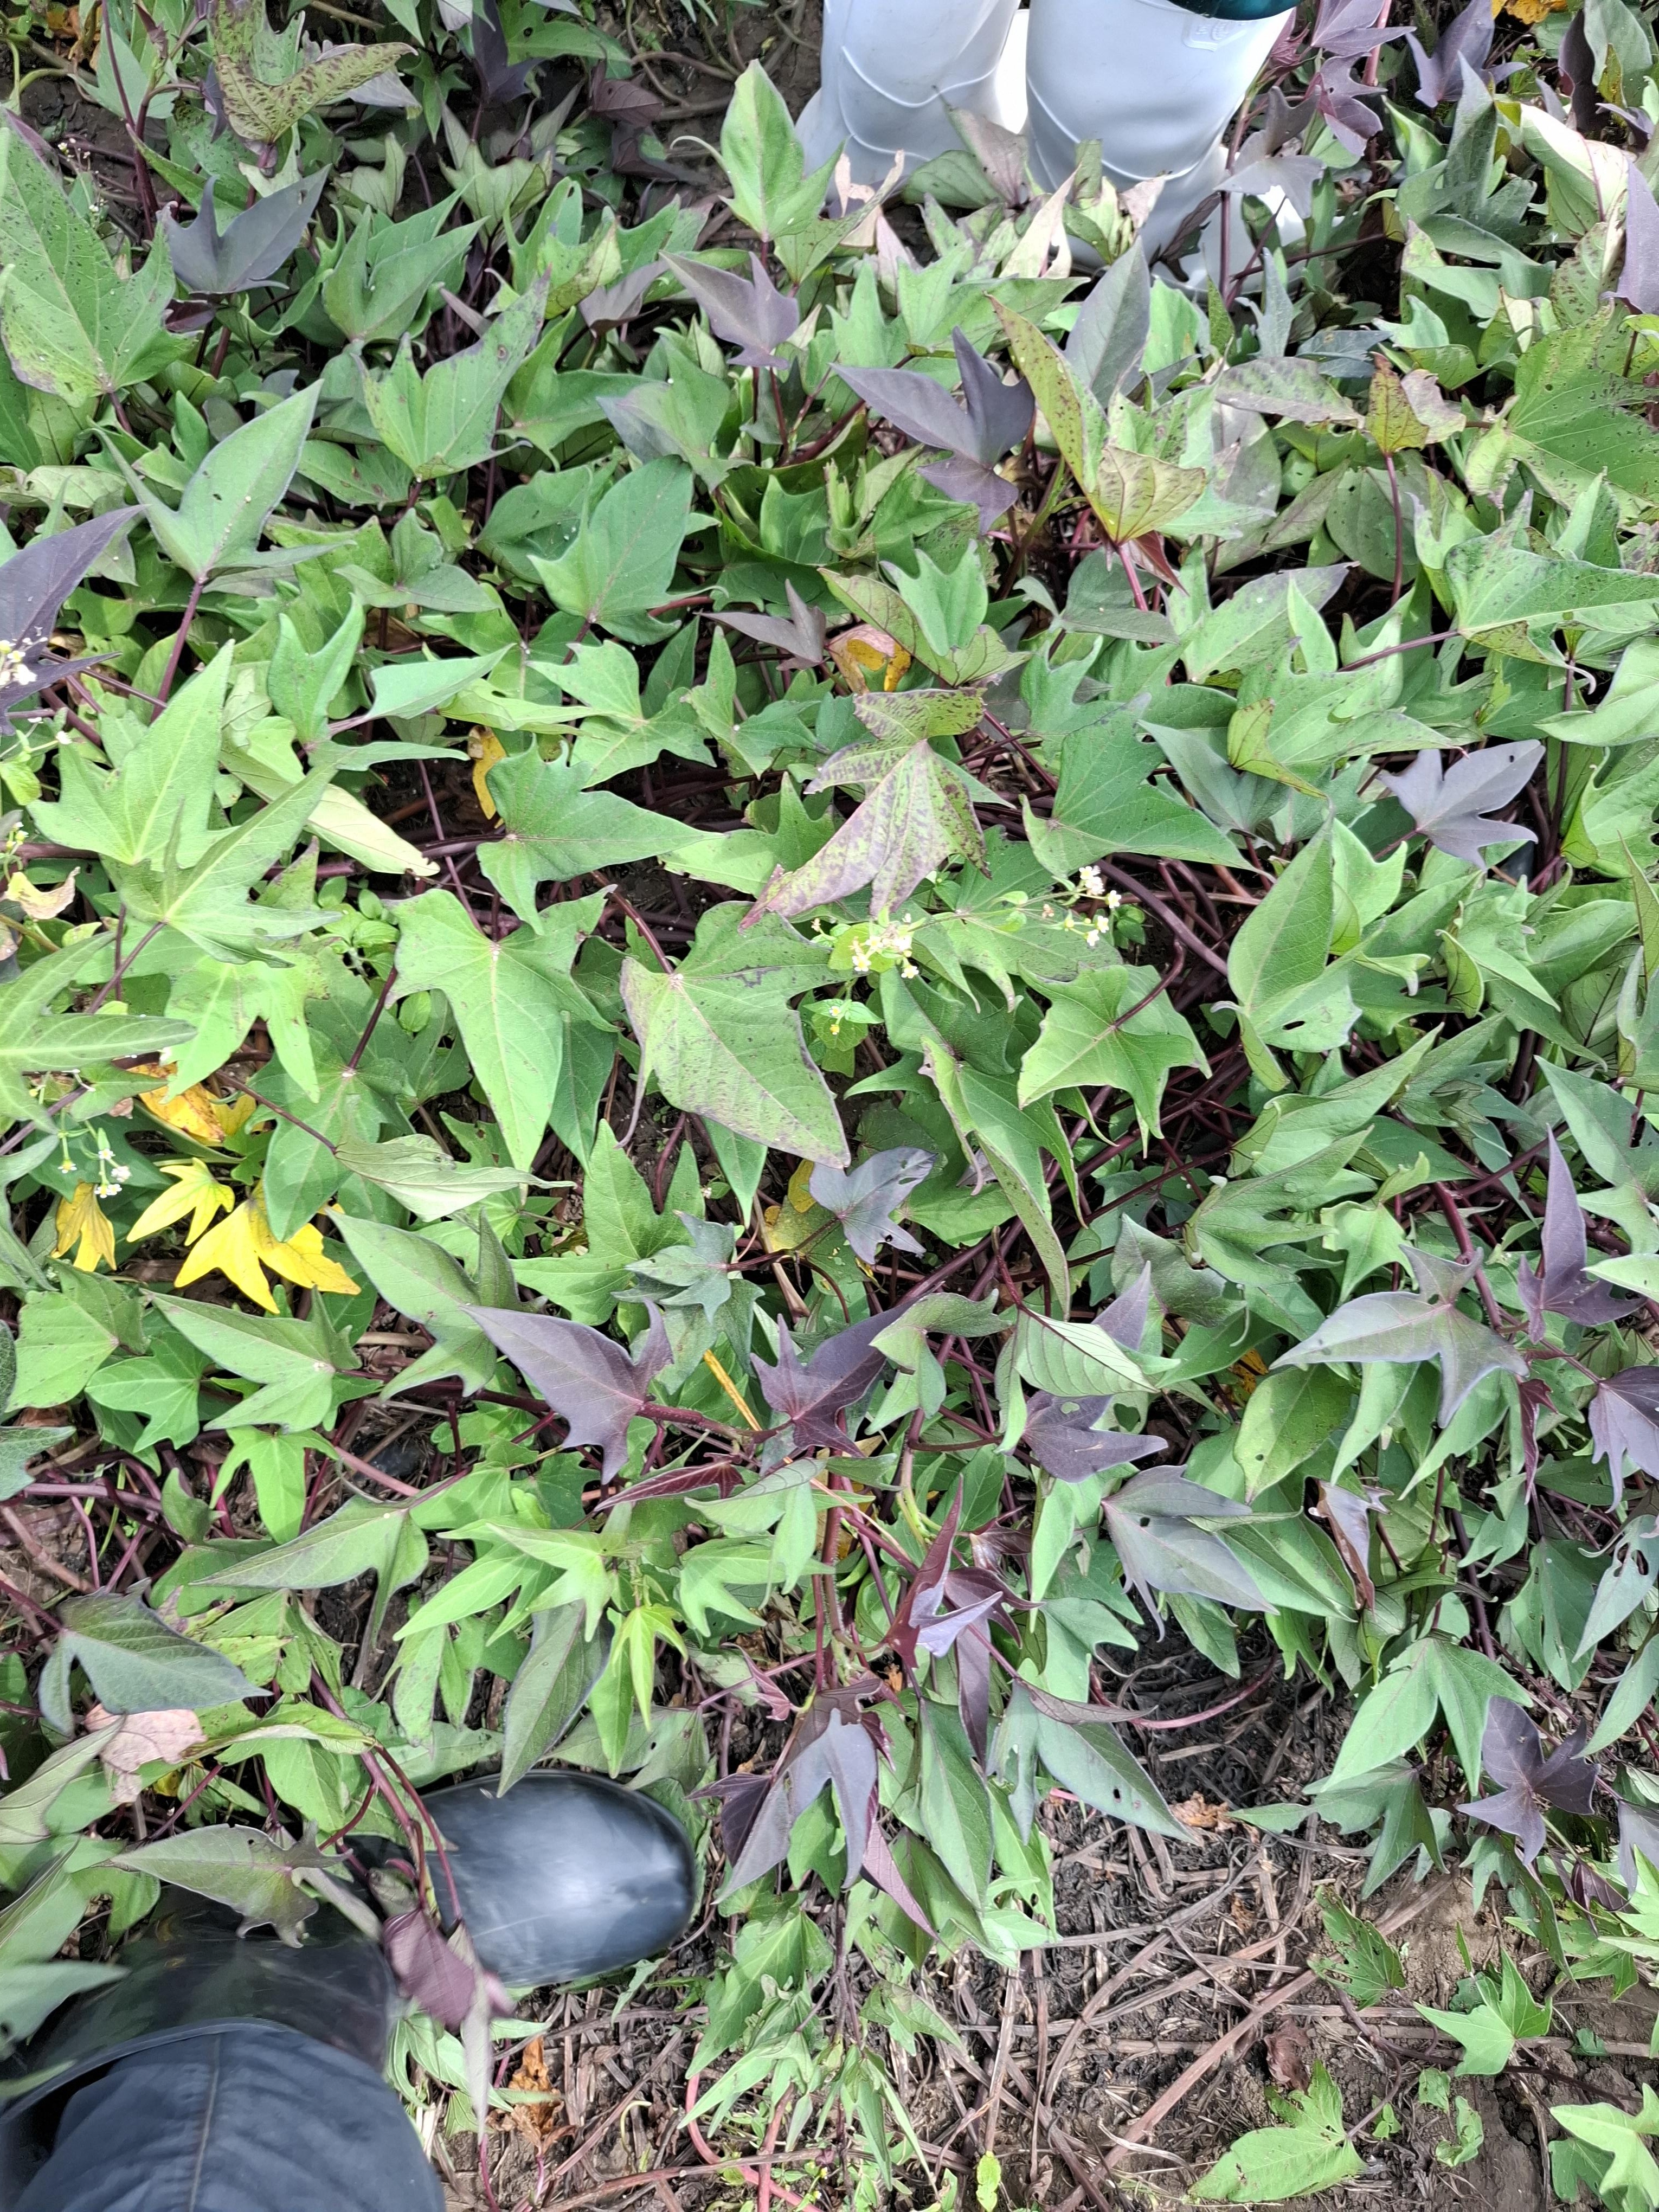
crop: sweet potato
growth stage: flowering
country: Tanzania
